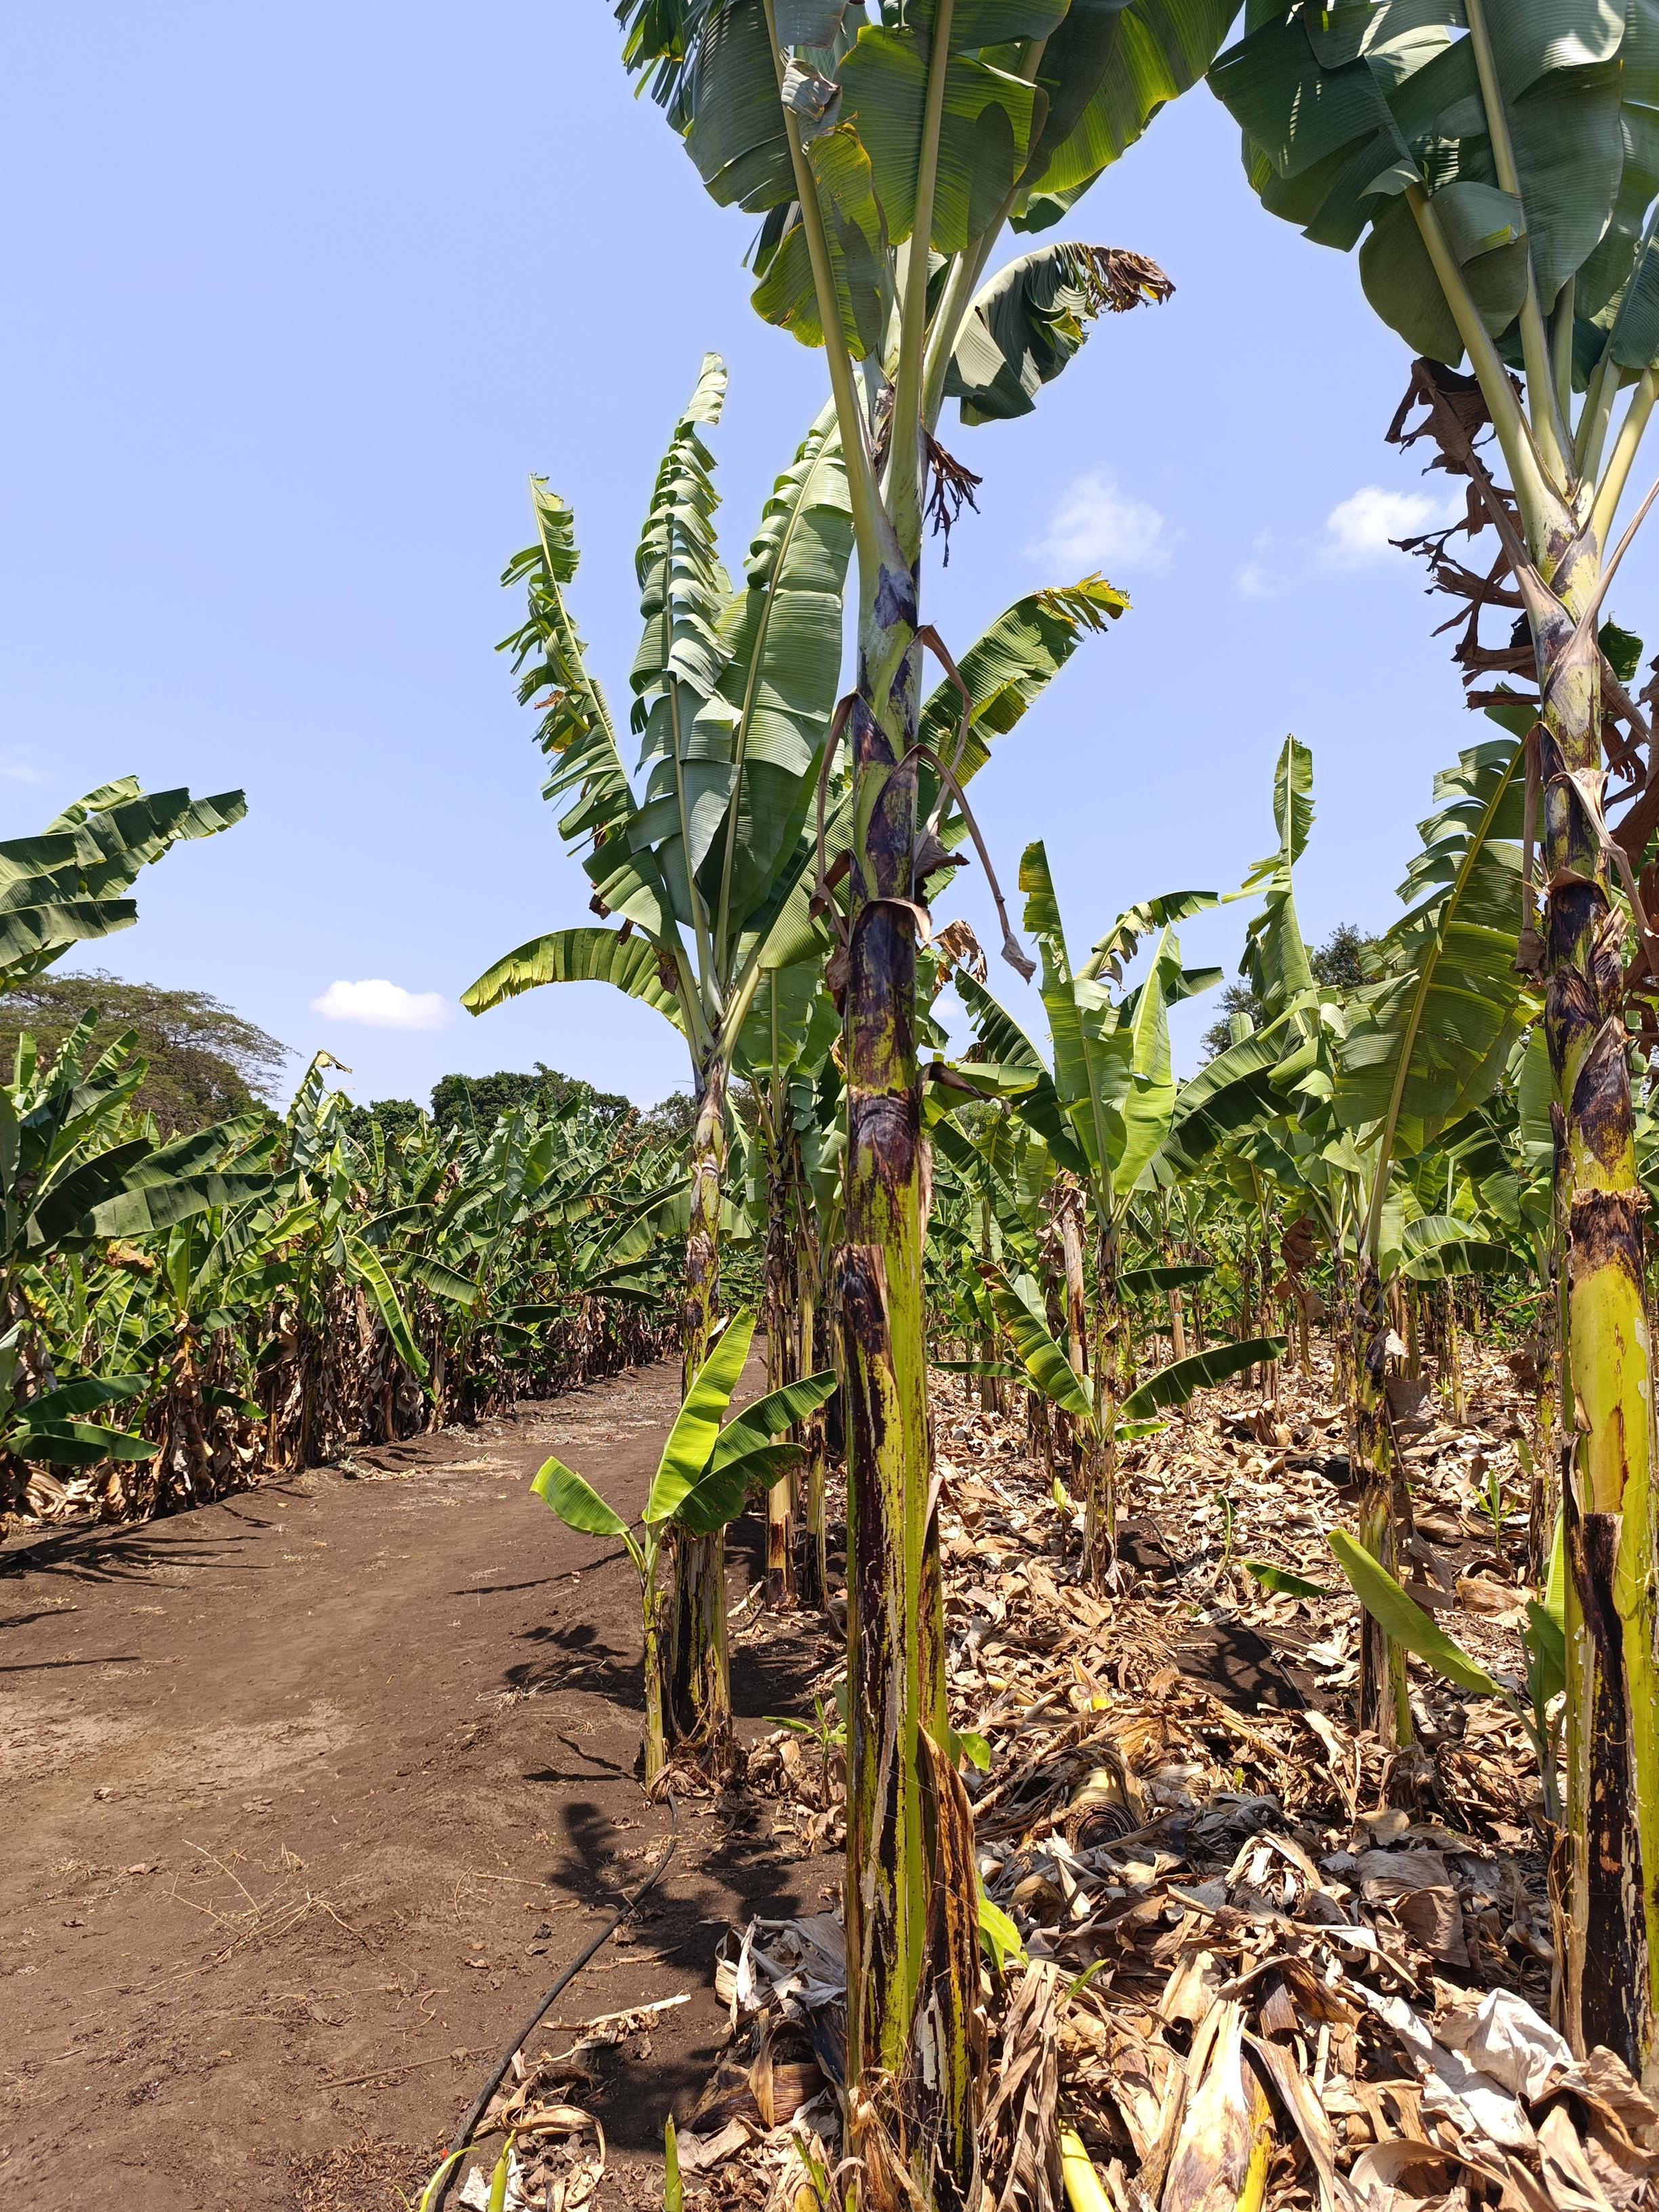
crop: banana
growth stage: vegetative
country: Tanzania
